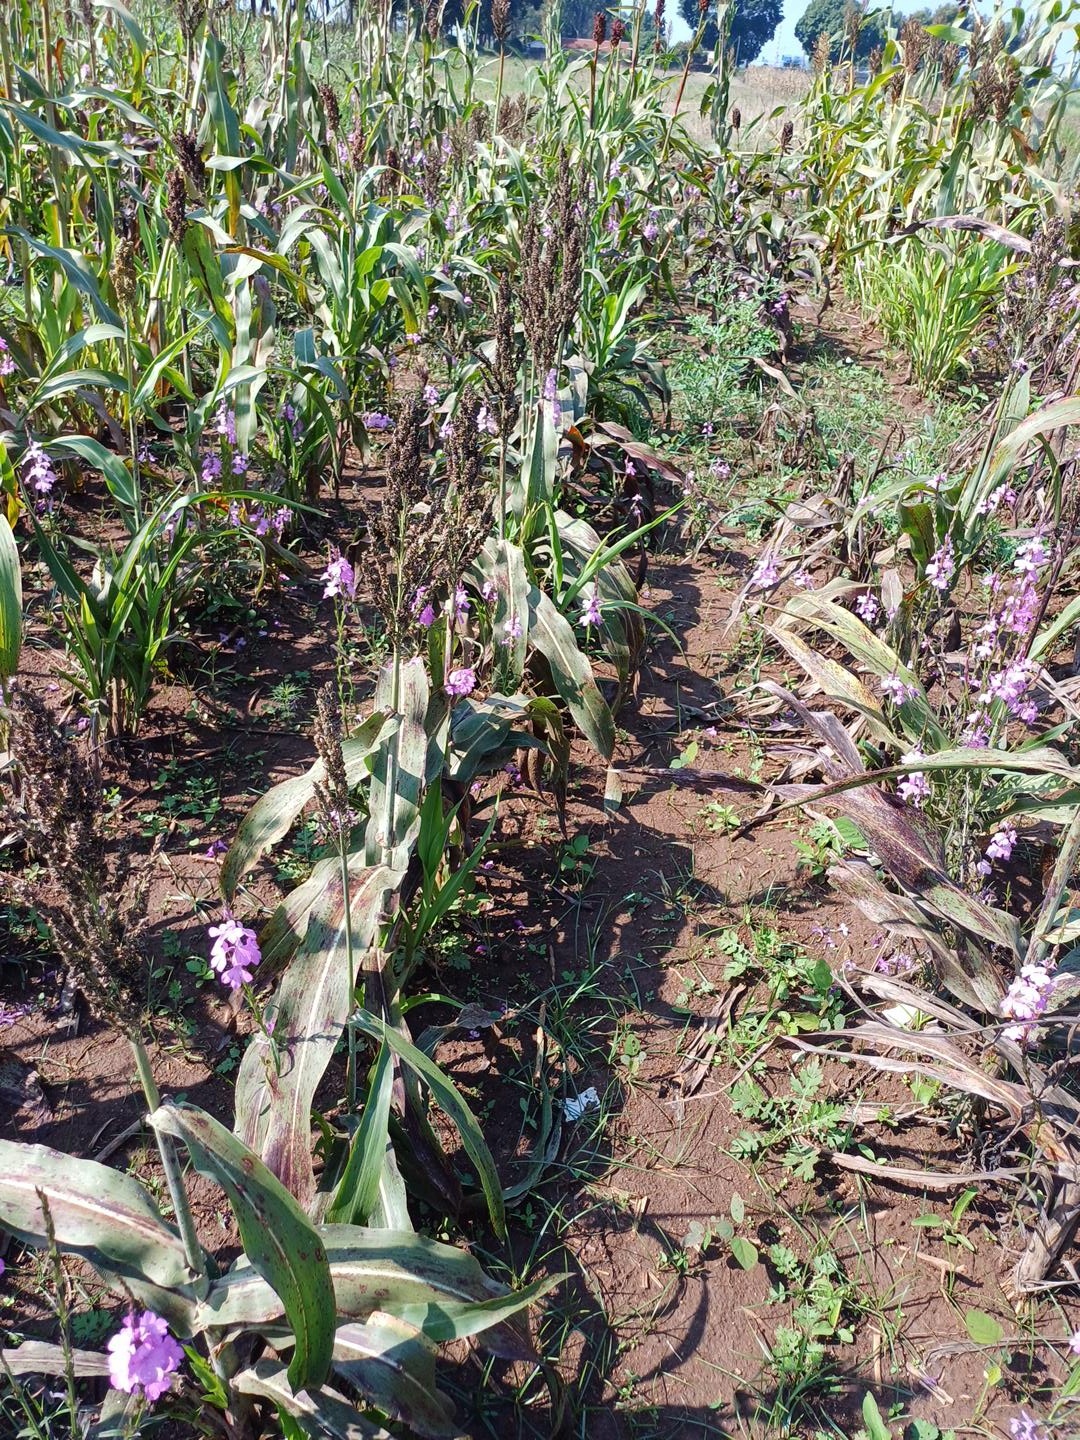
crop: sorghum
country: Kenya
